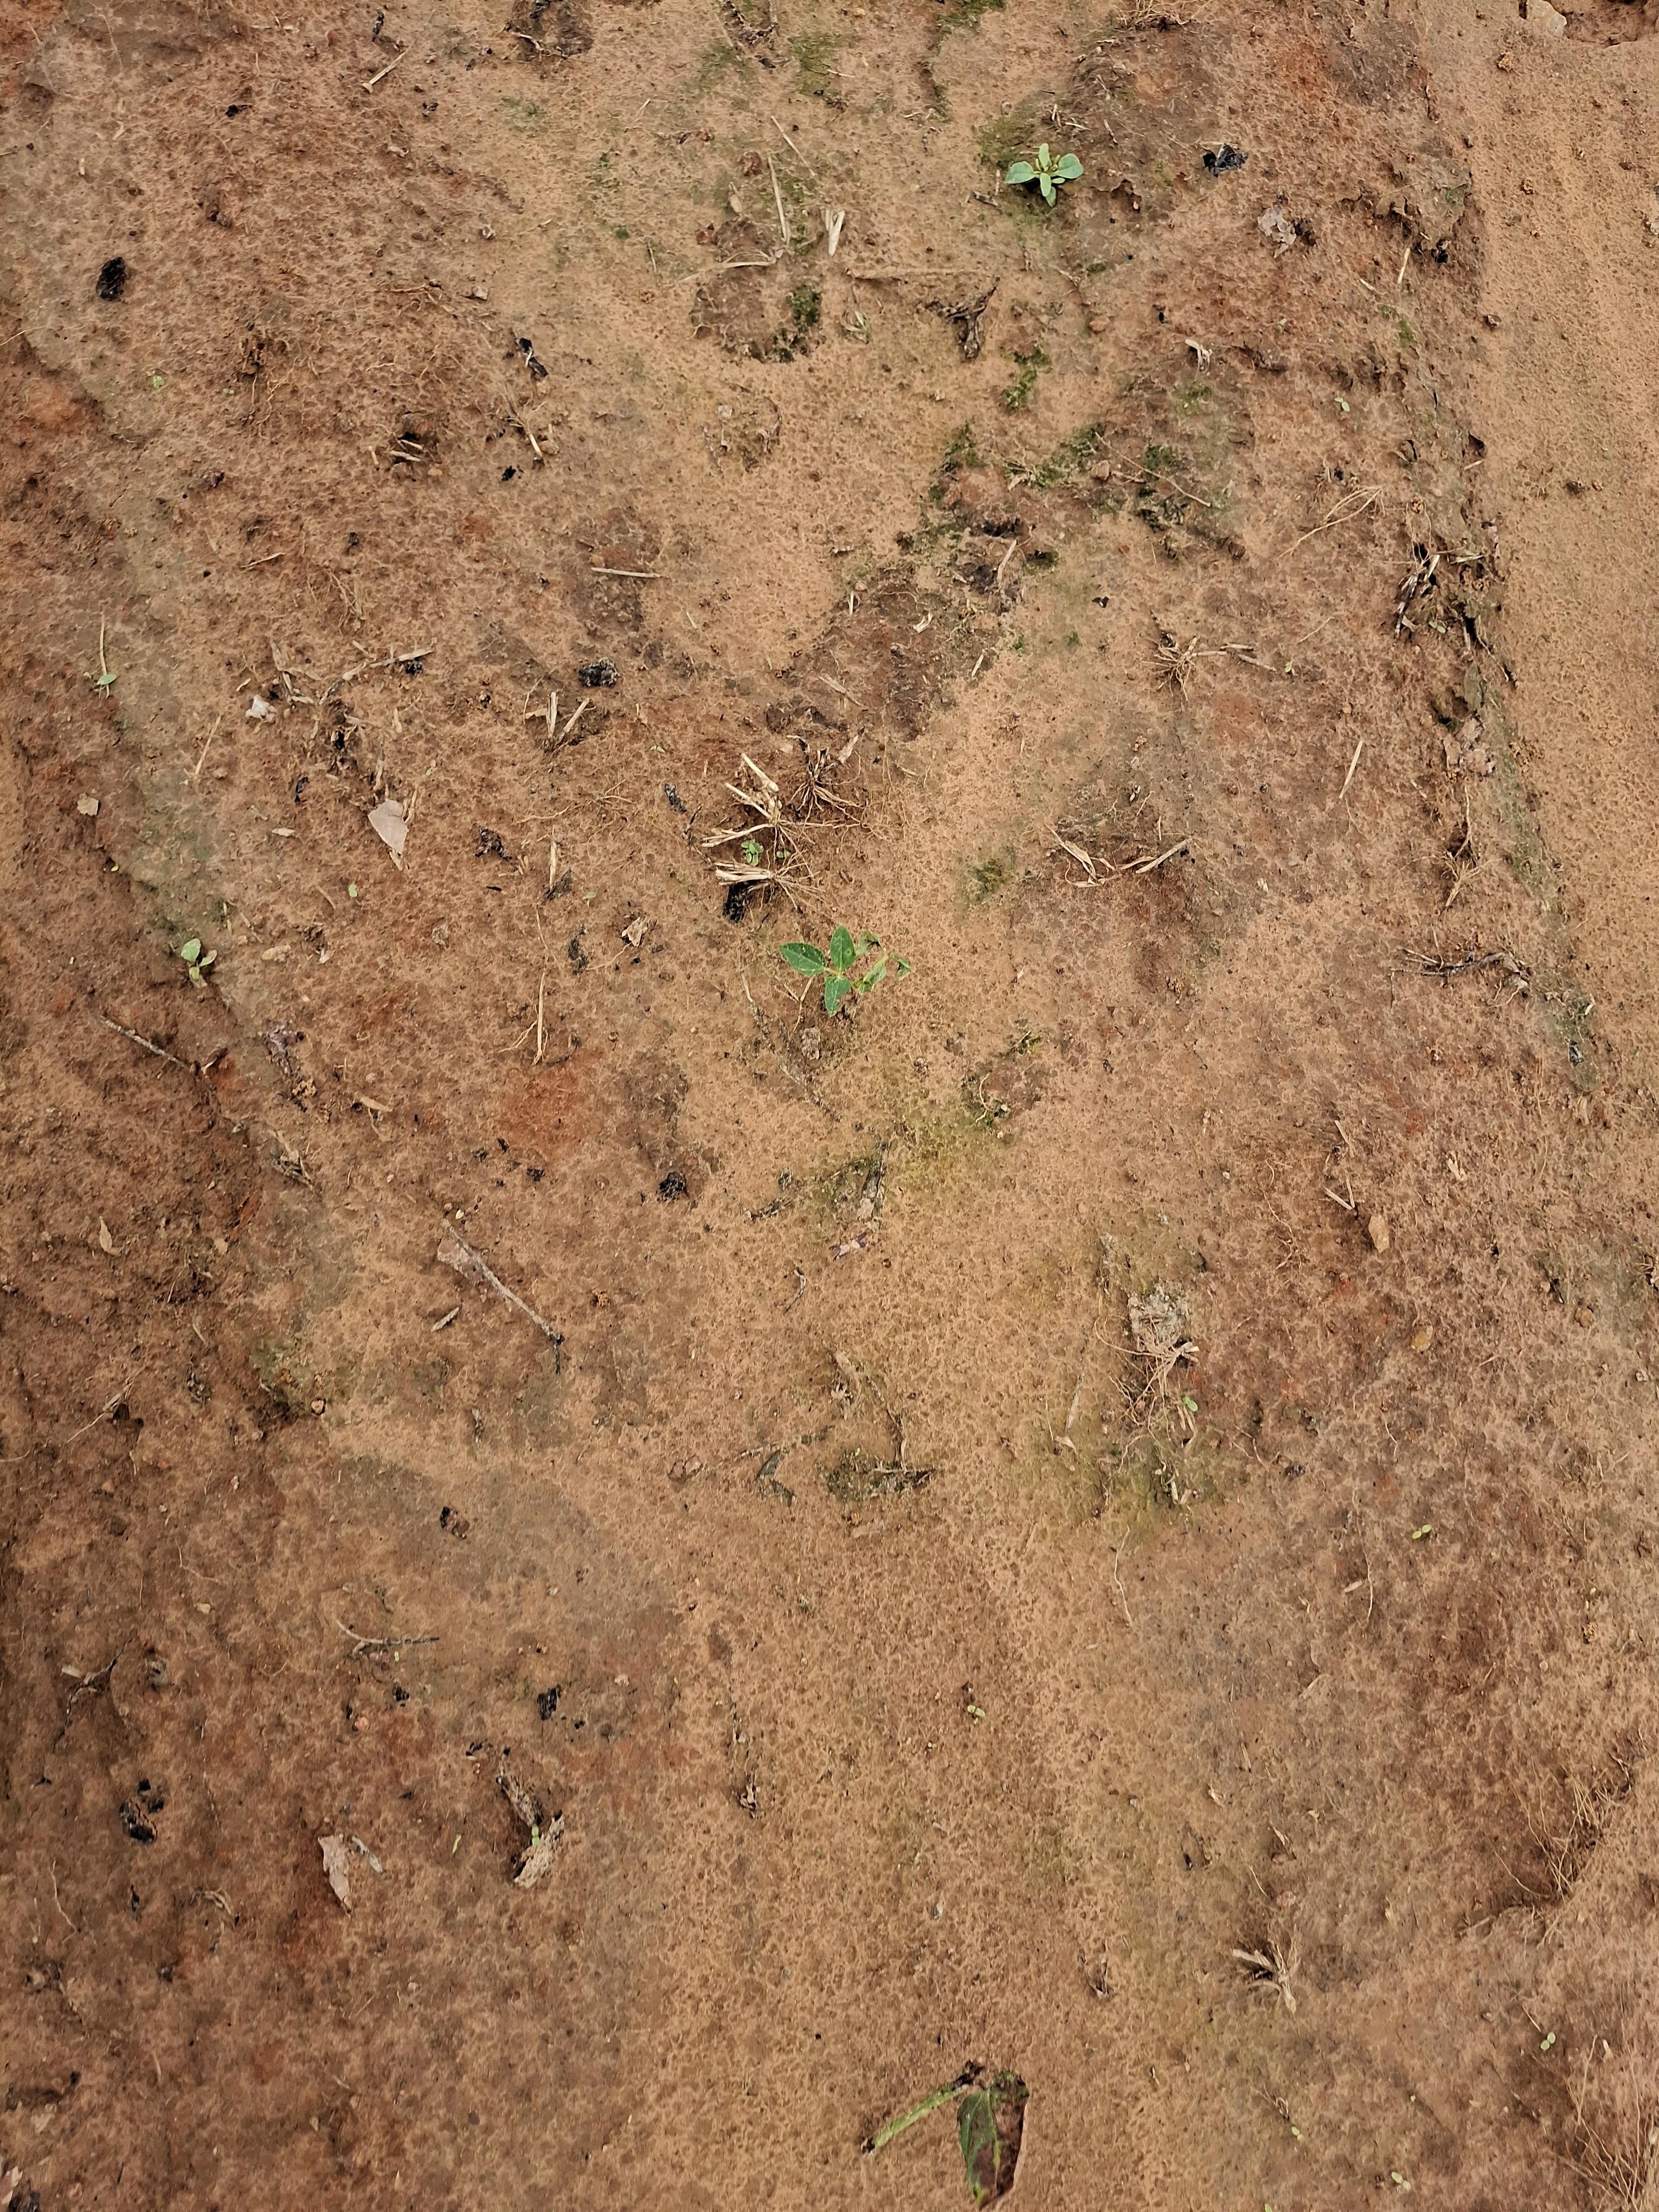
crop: cowpea
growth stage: vegetative
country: Nigeria
